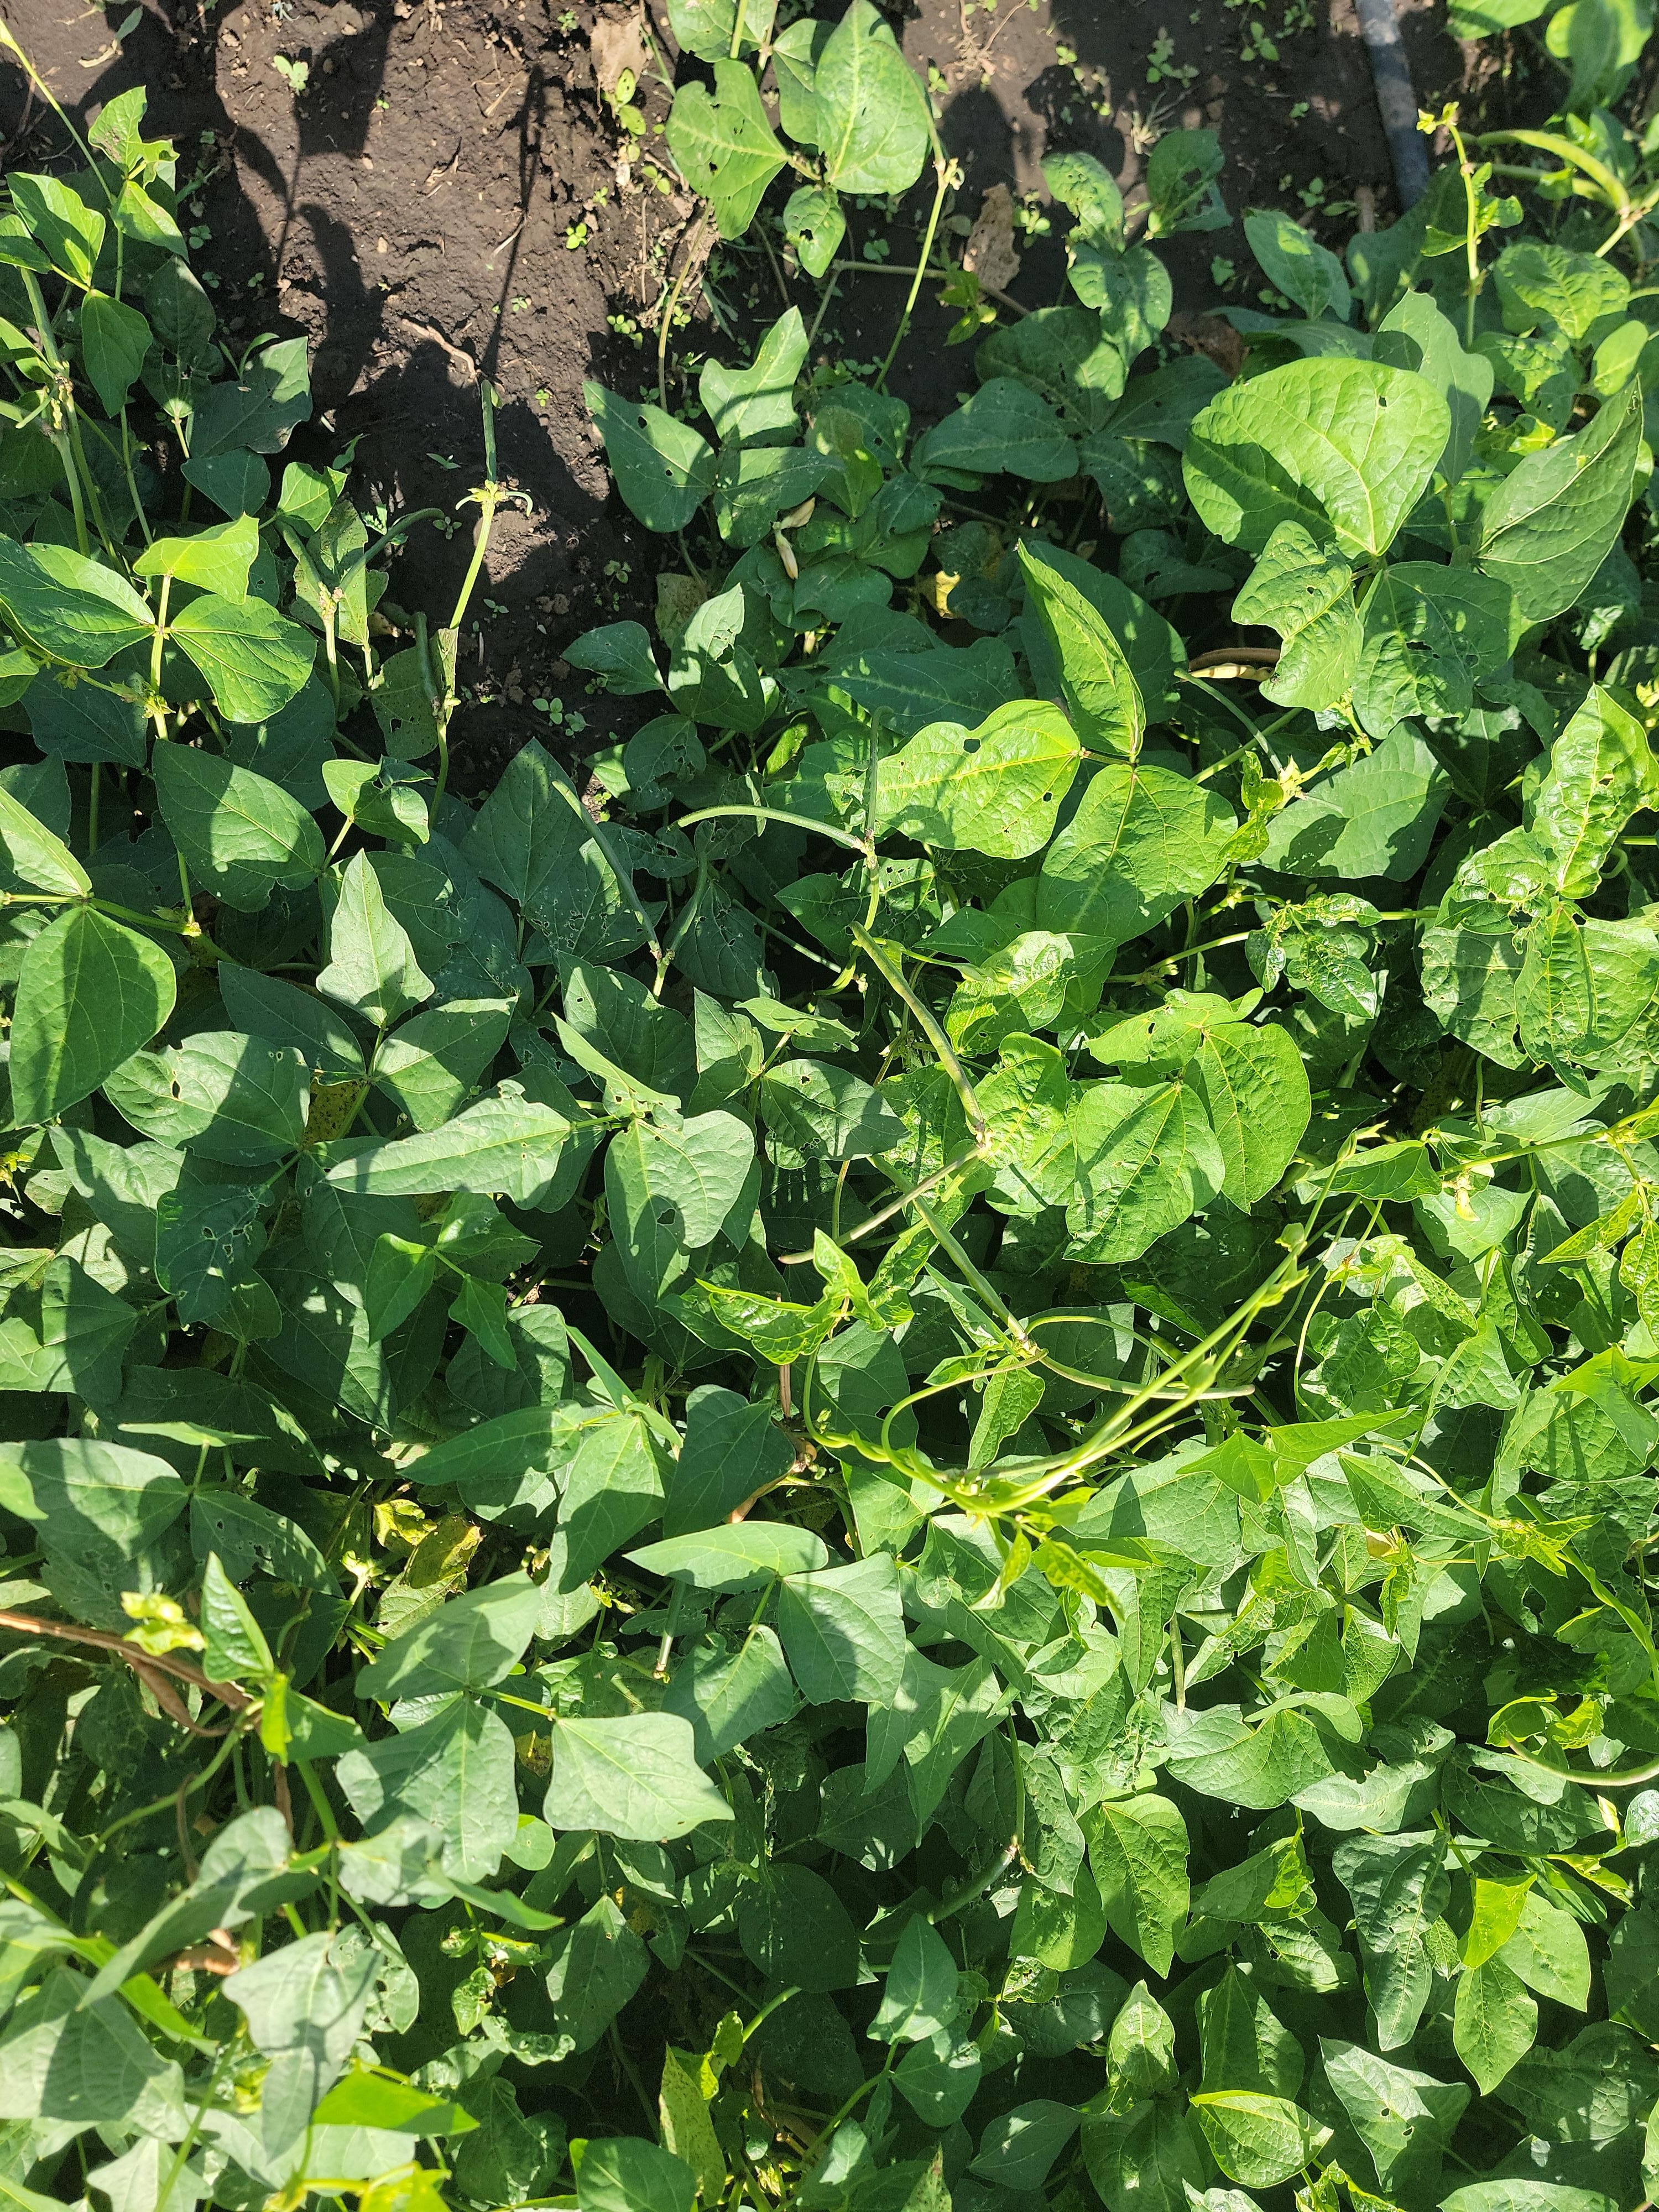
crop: cowpea
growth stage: development pod
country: Tanzania
